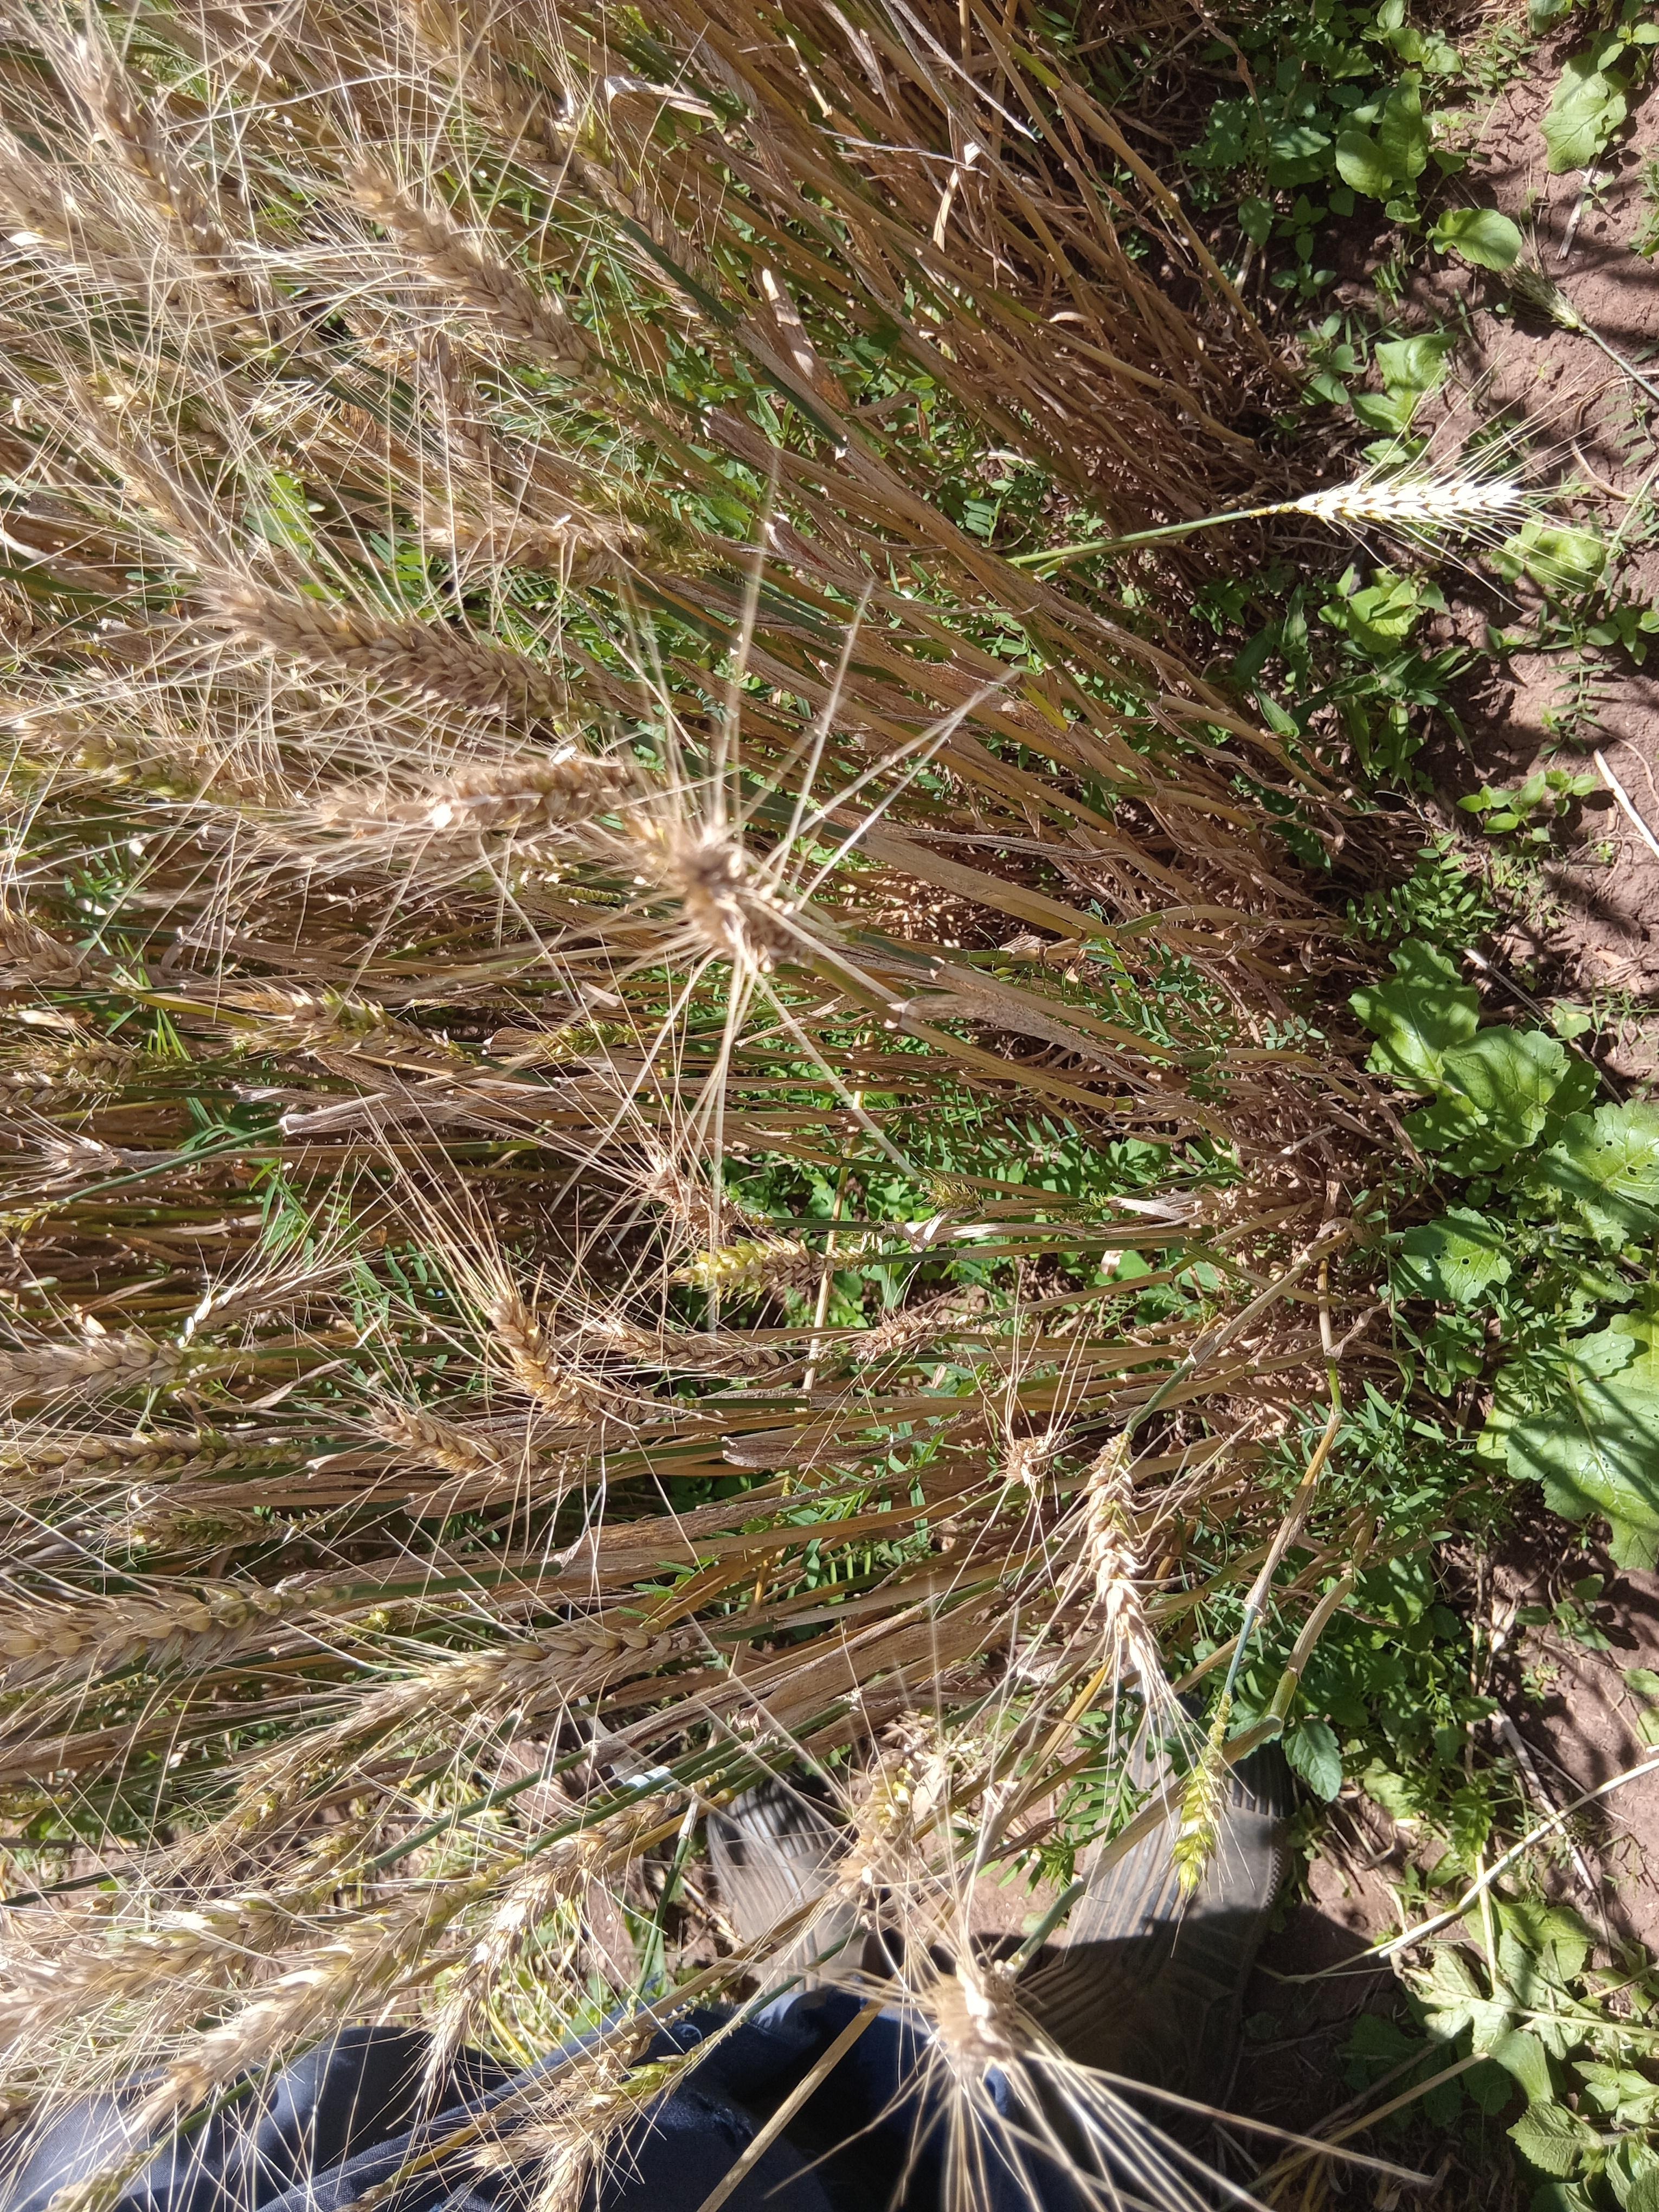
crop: wheat
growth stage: maturity
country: Kenya
